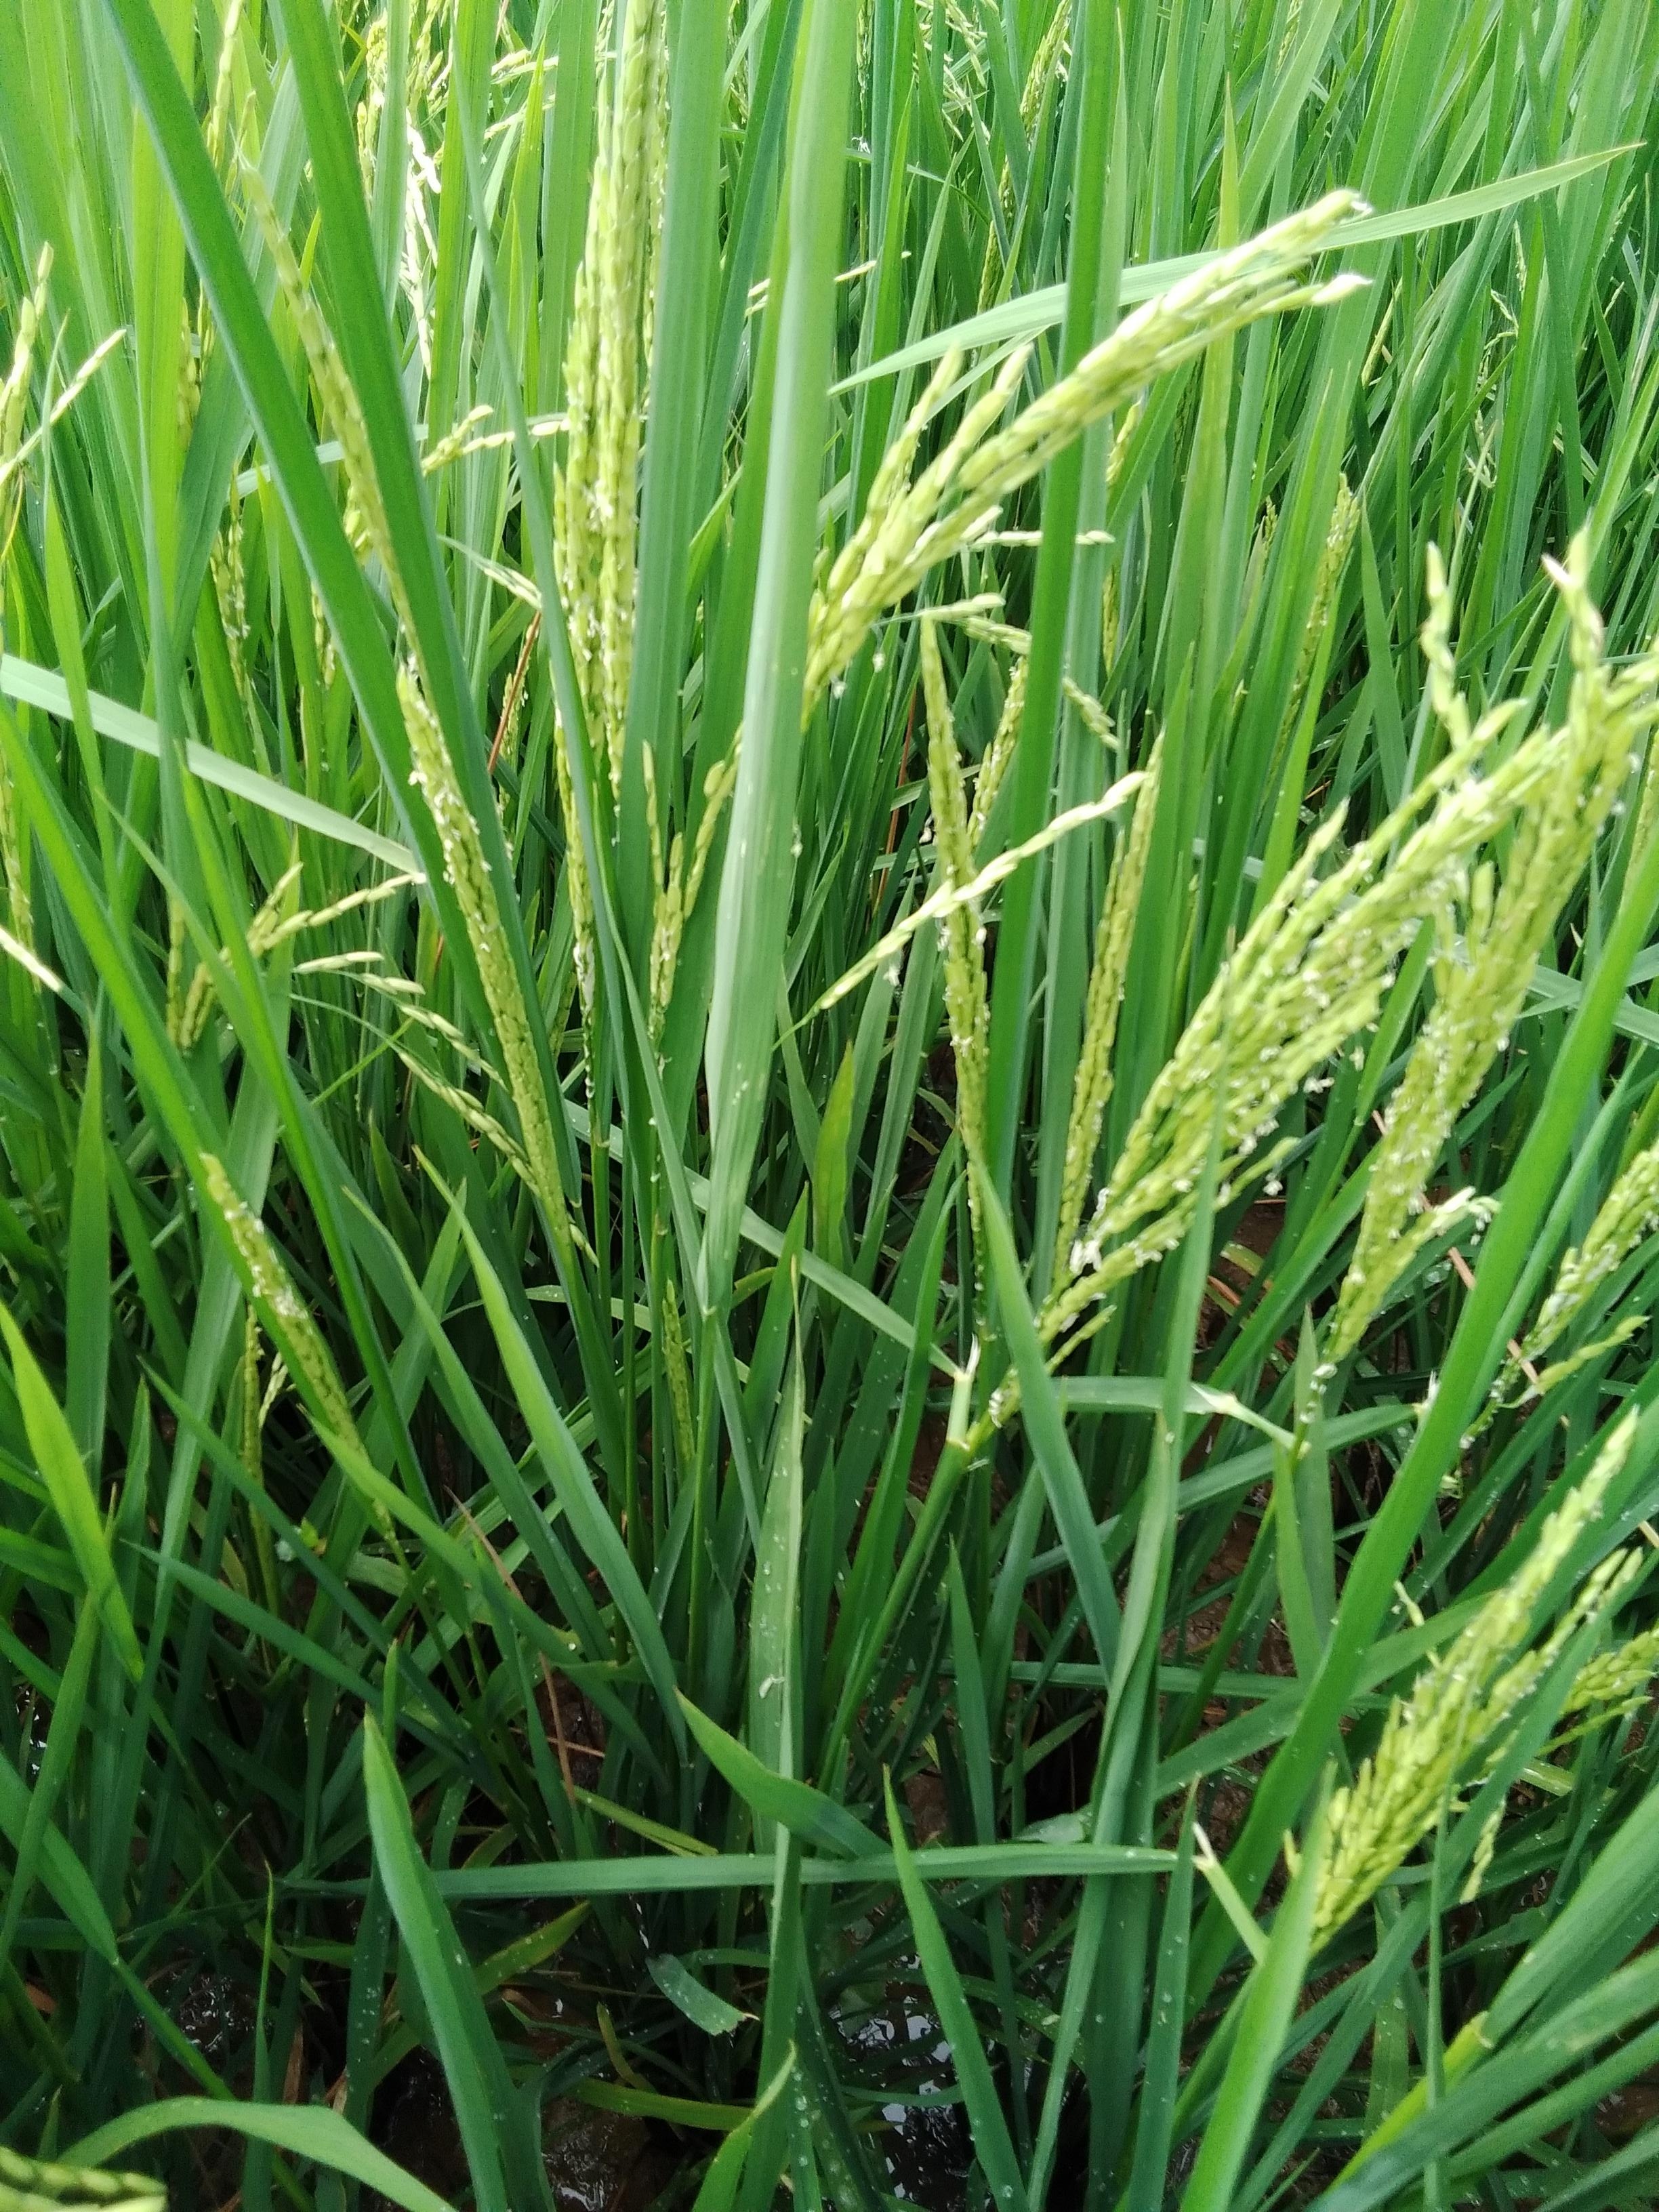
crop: rice
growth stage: flowering
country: Nigeria
